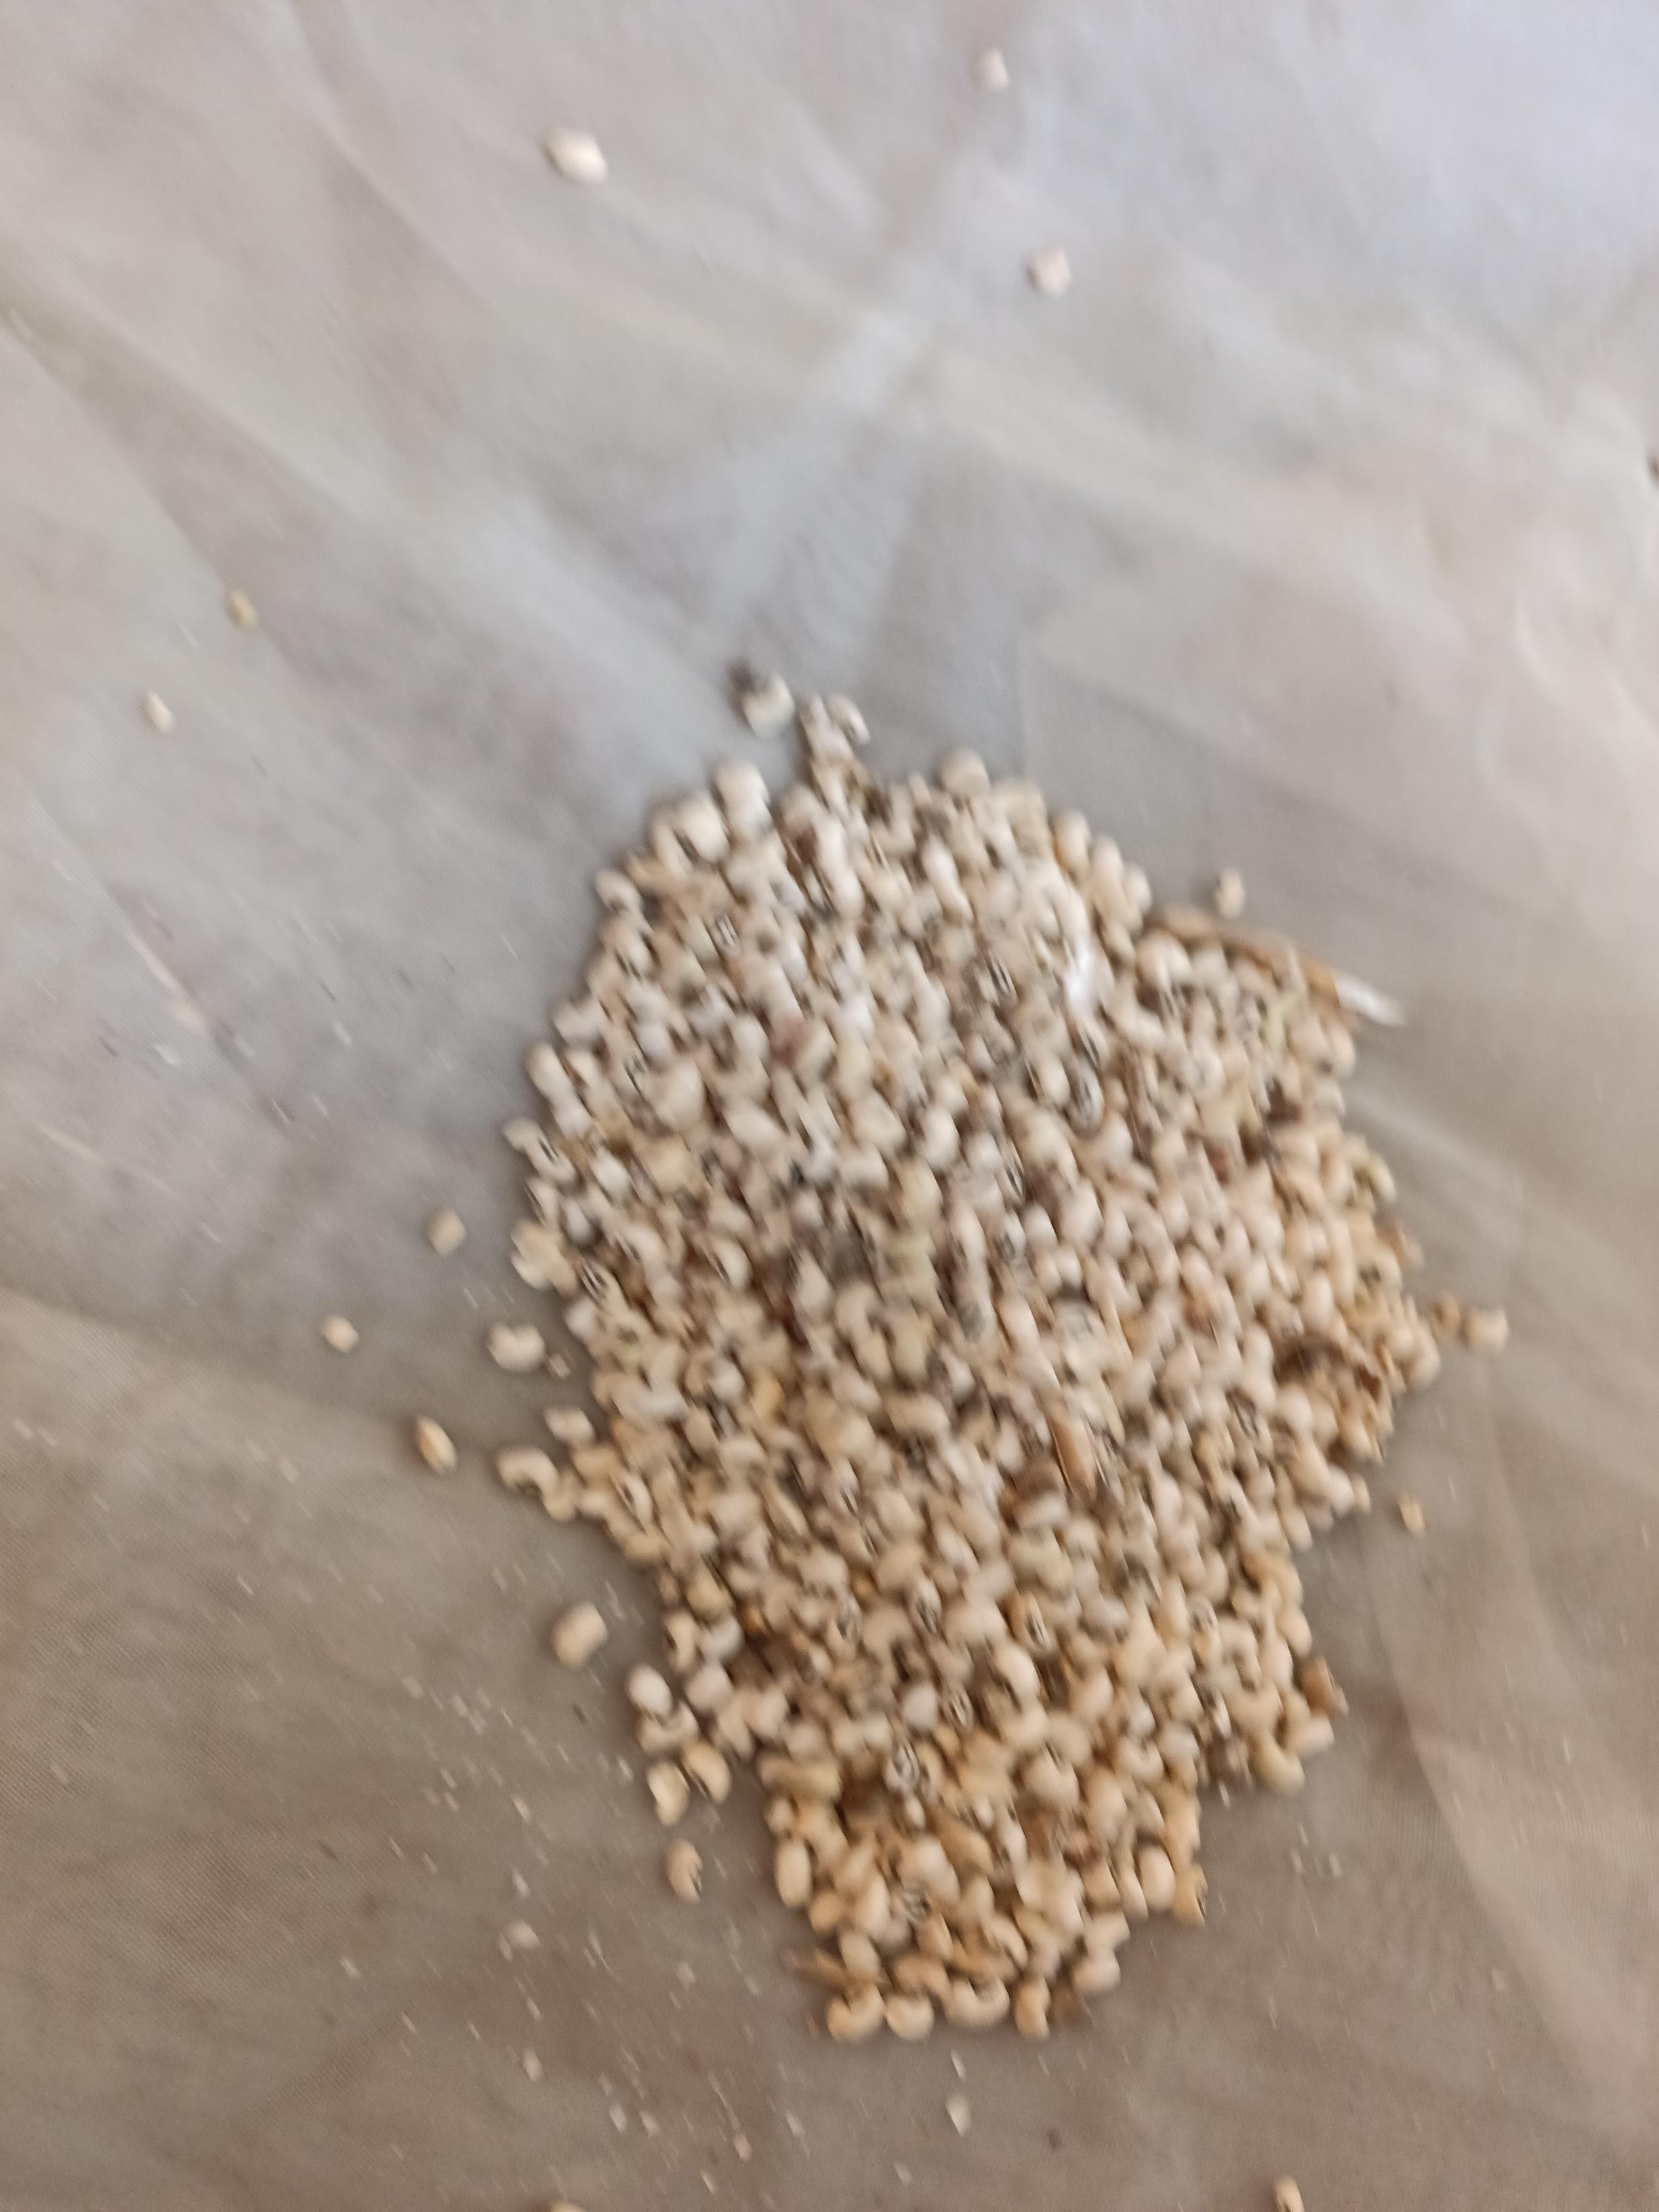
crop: cowpea
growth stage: harvest
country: Nigeria
